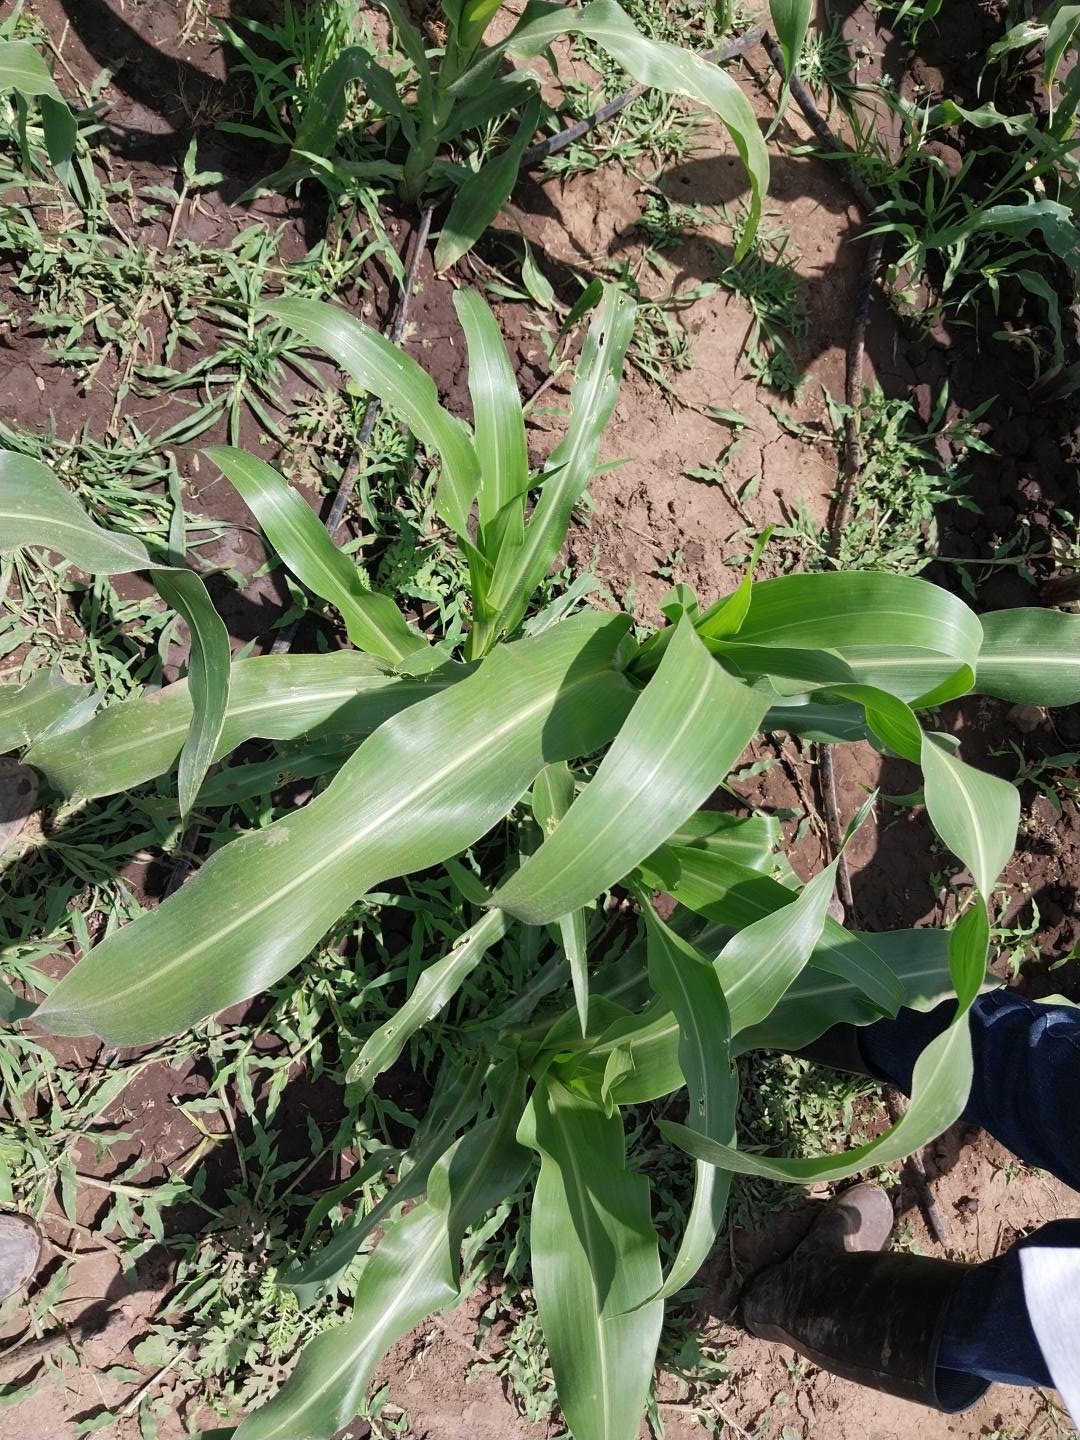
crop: maize
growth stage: vegetative
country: Tanzania
